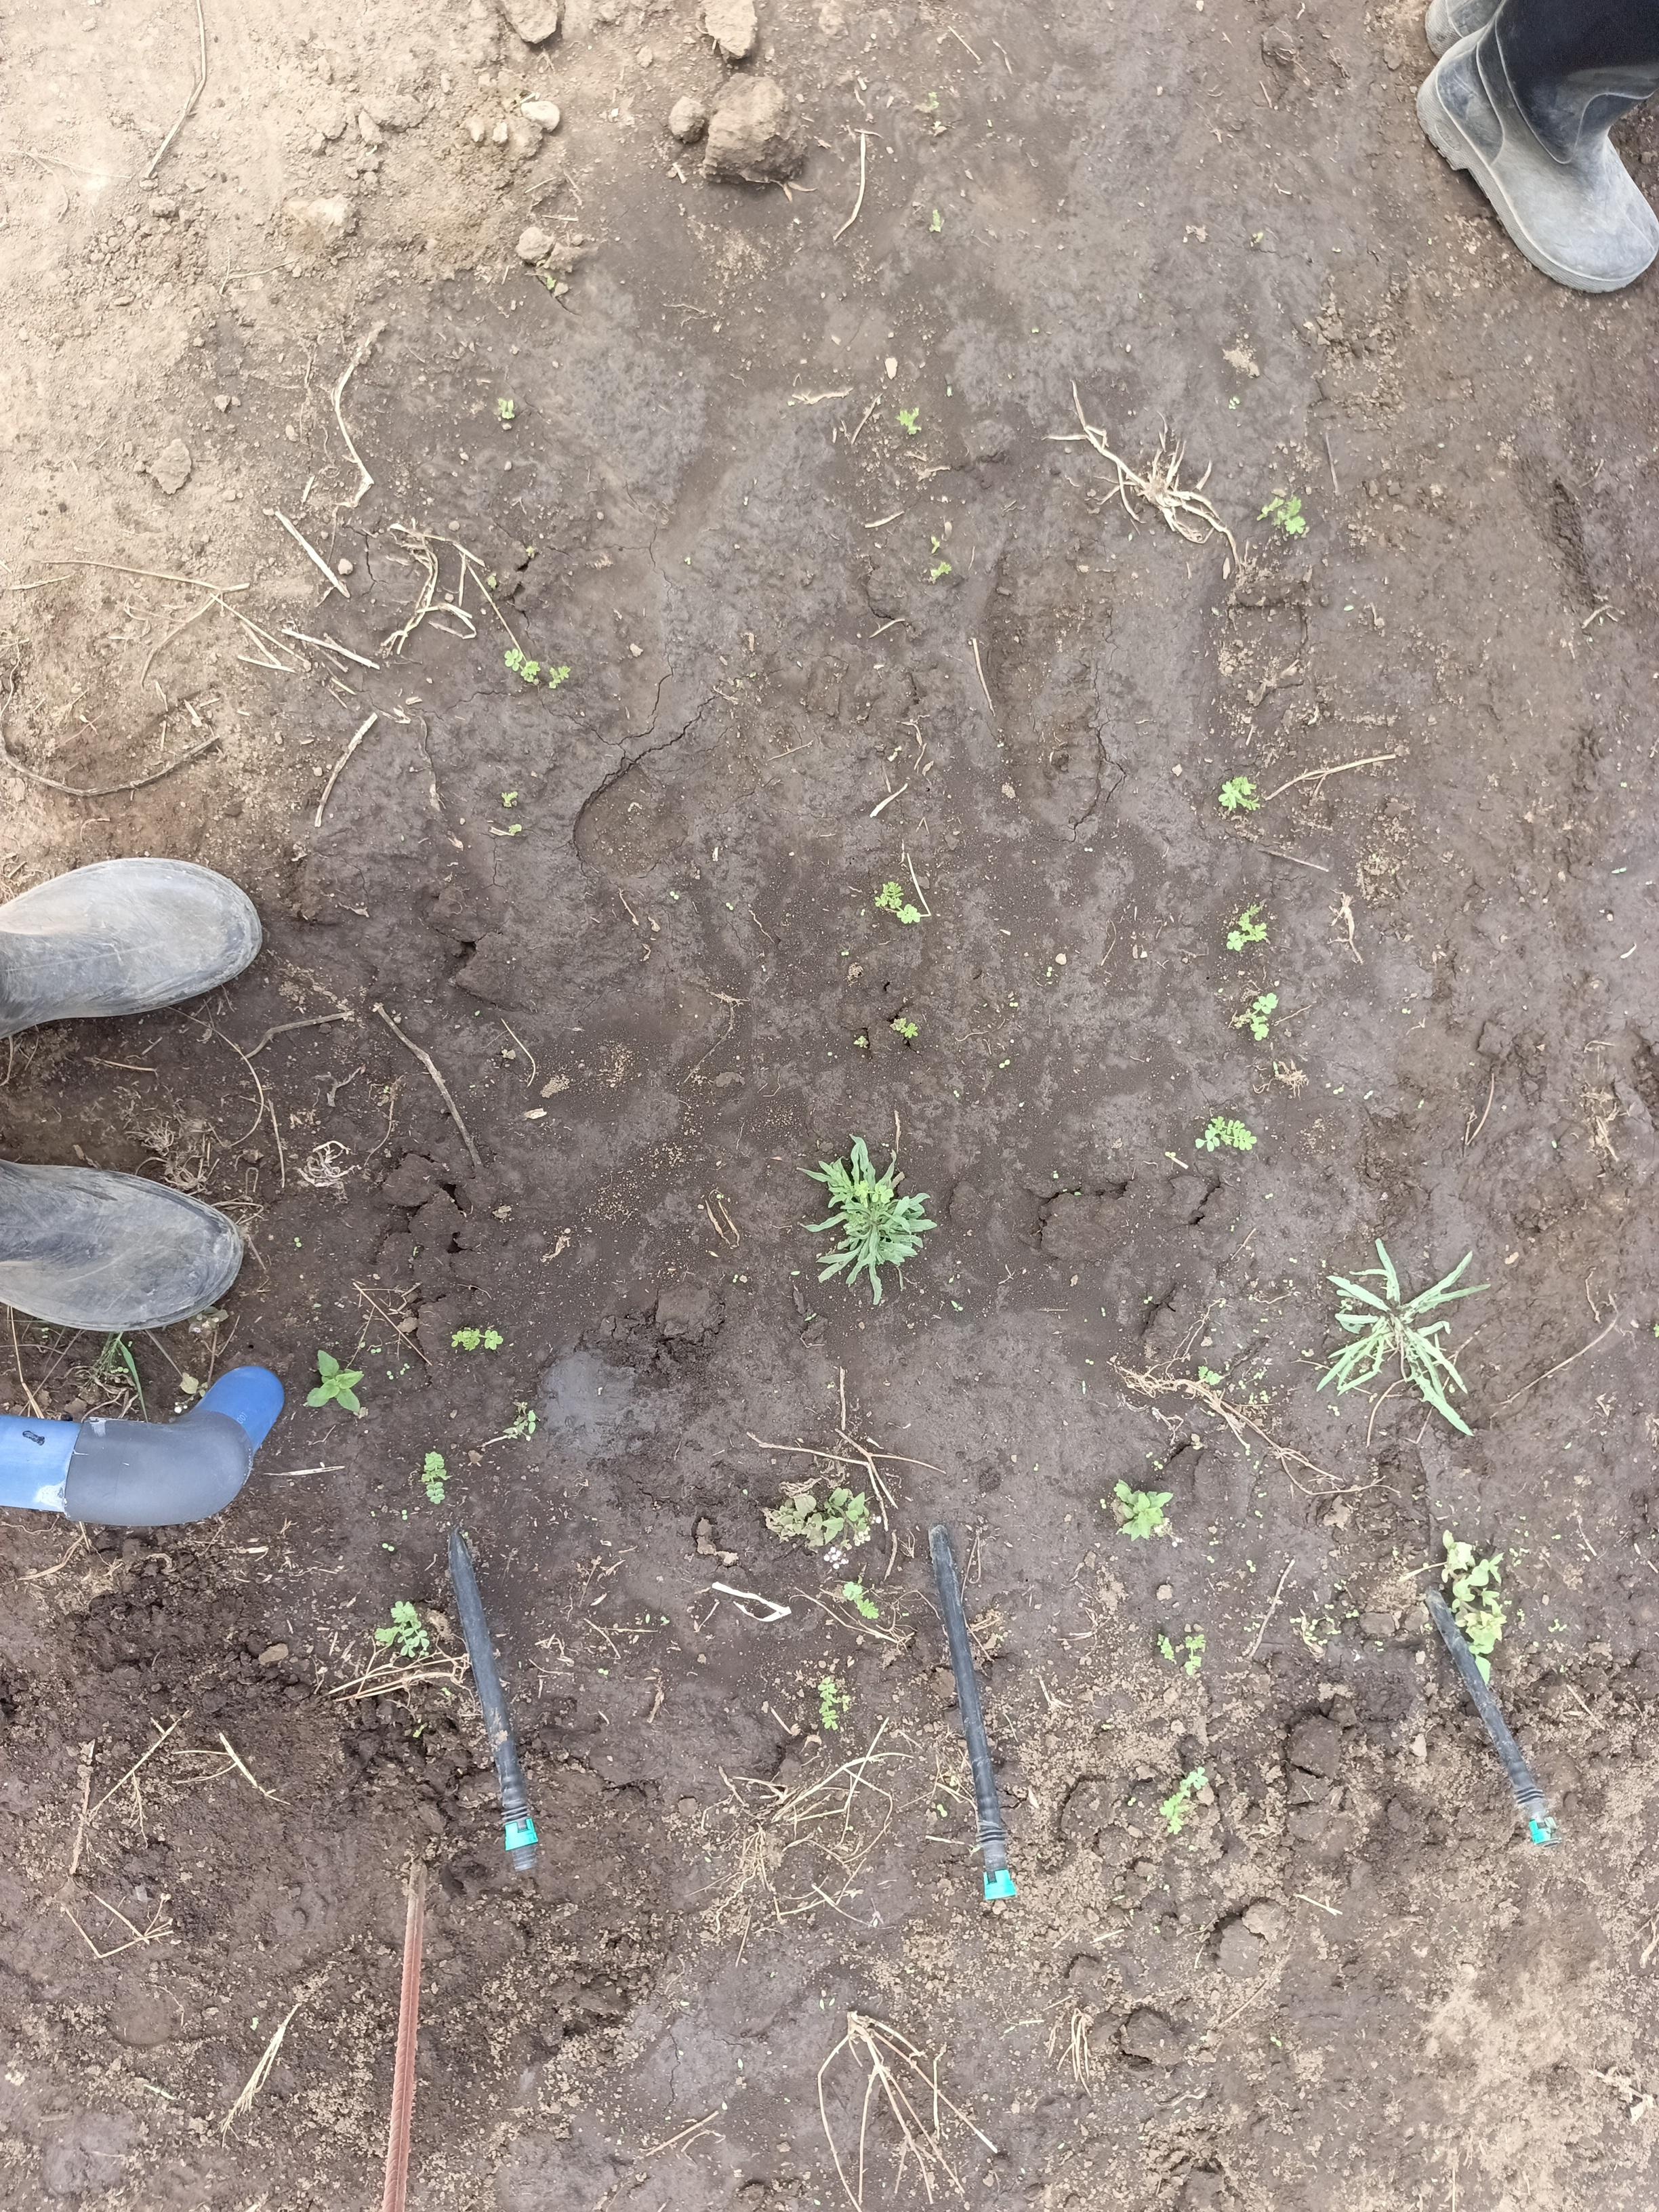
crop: chickpea
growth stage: emergence
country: Tanzania
